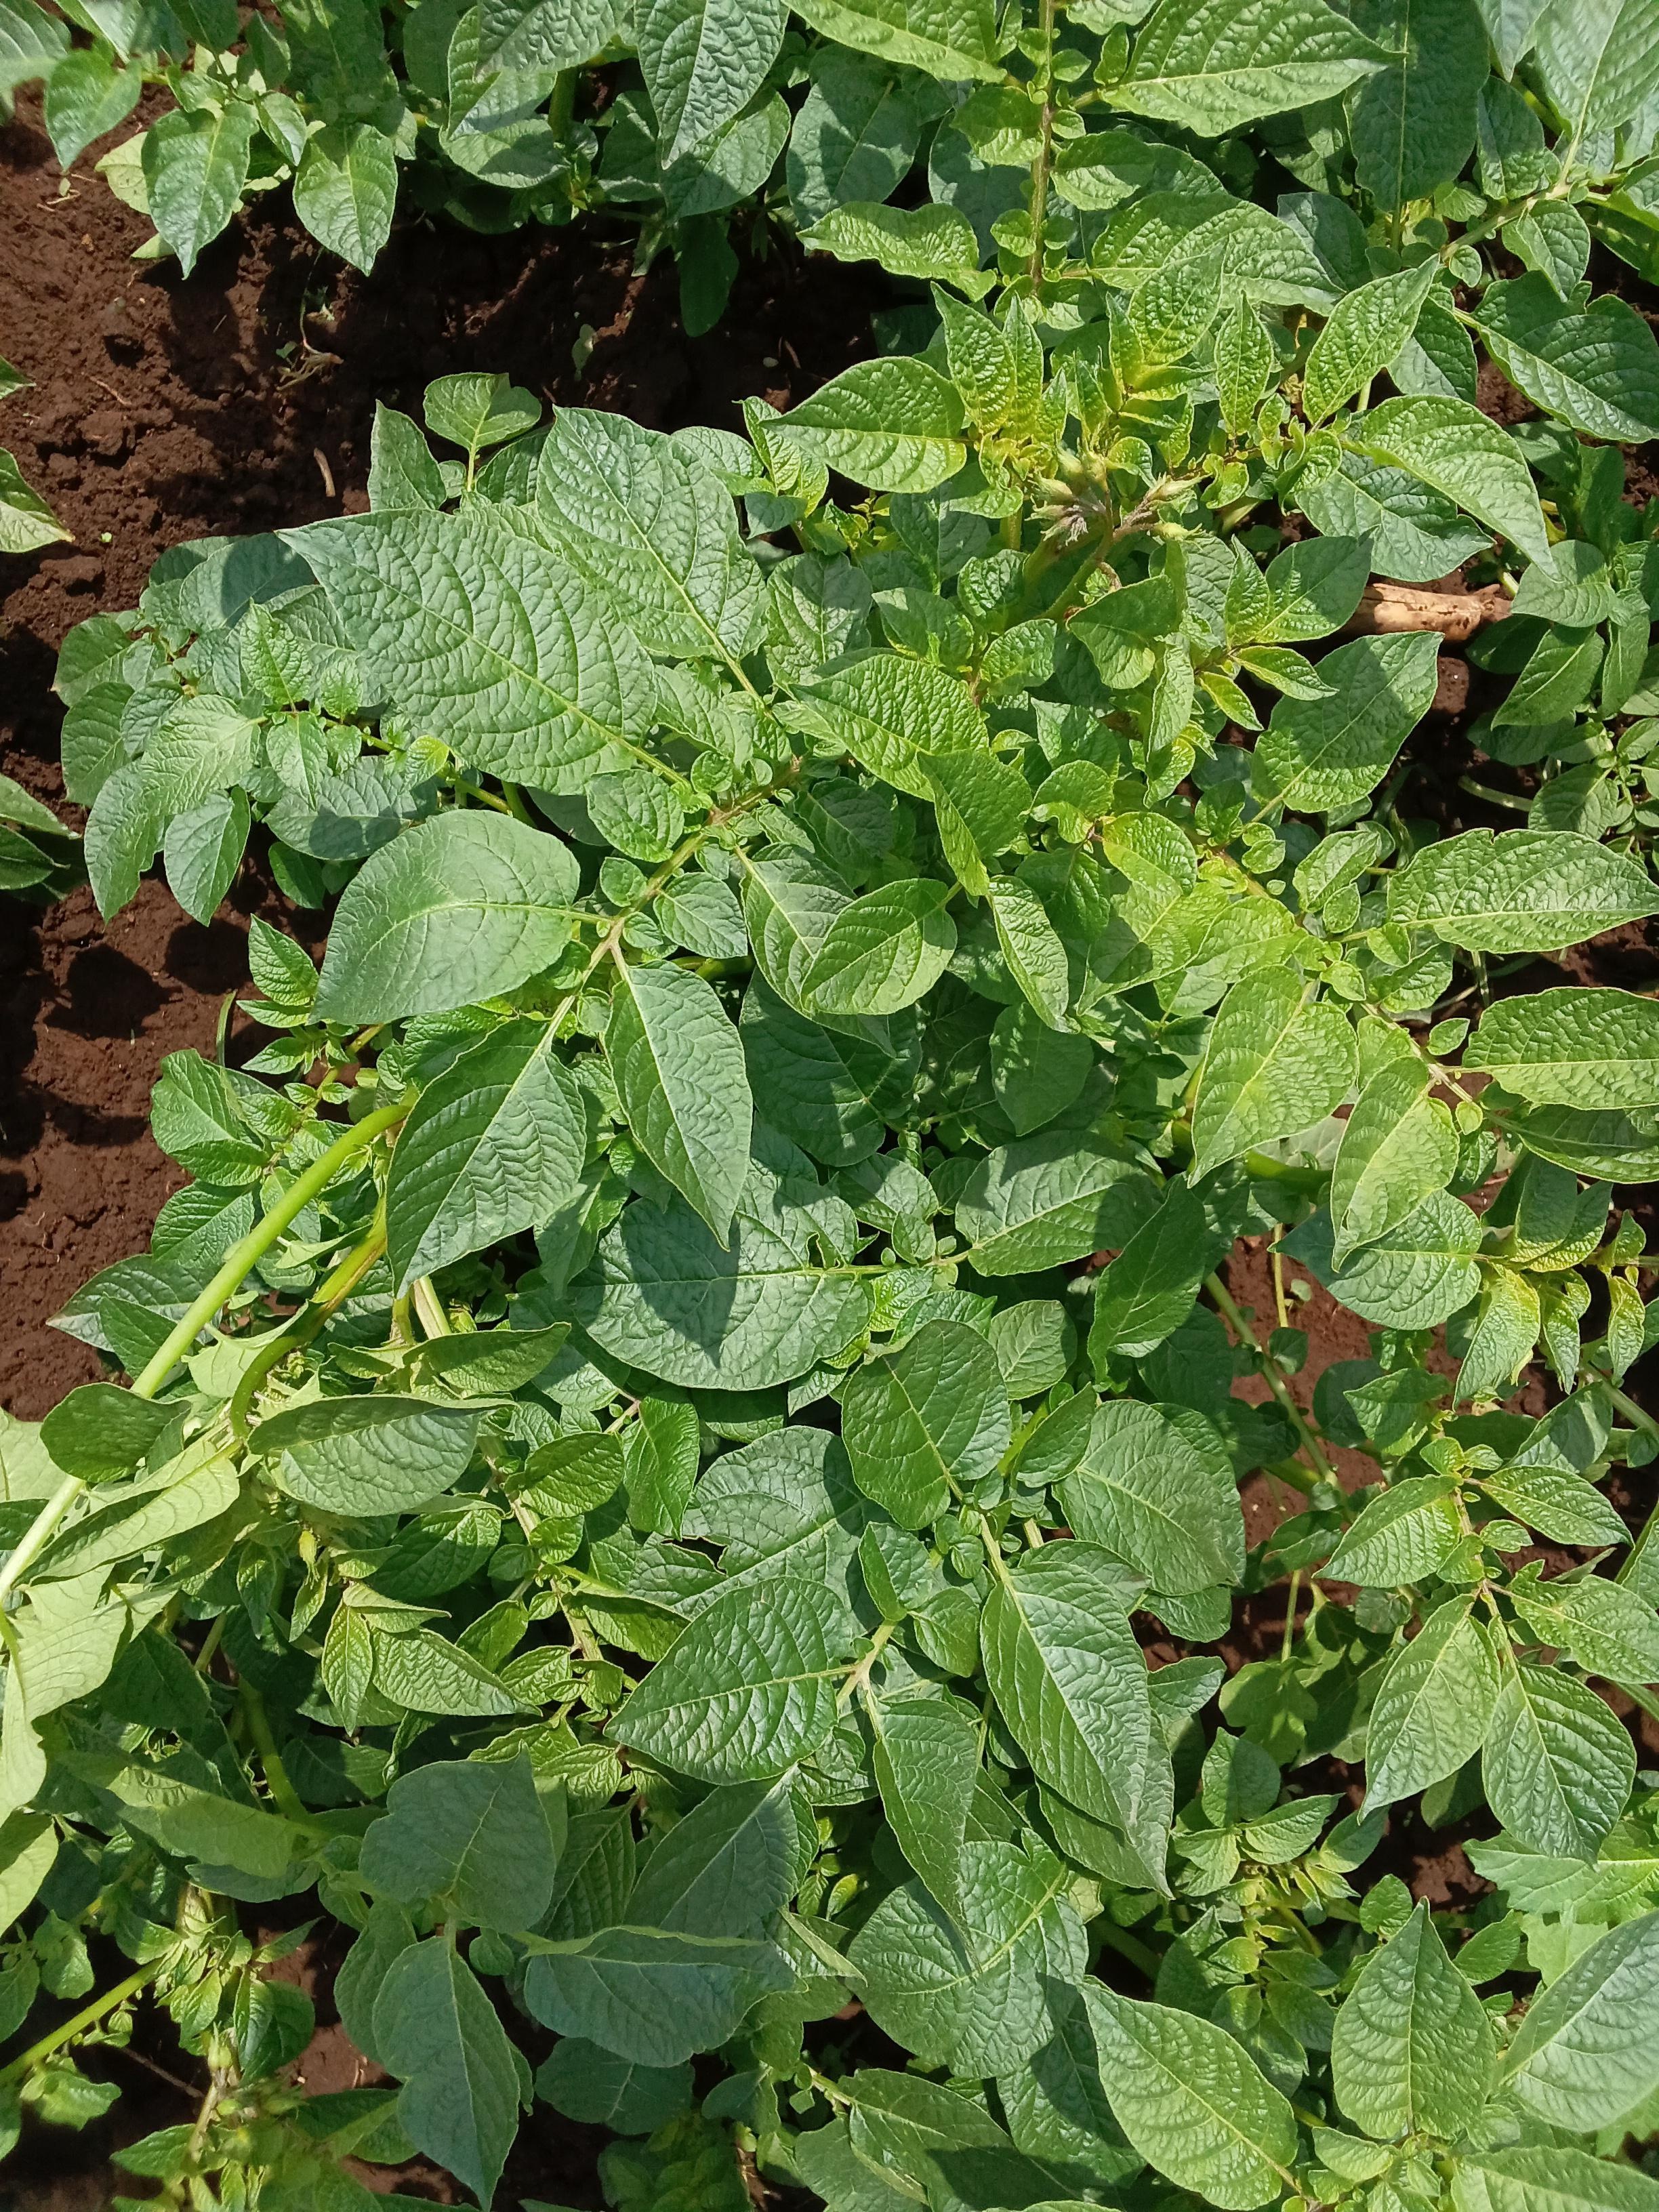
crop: potato
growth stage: vegetative
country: Kenya
